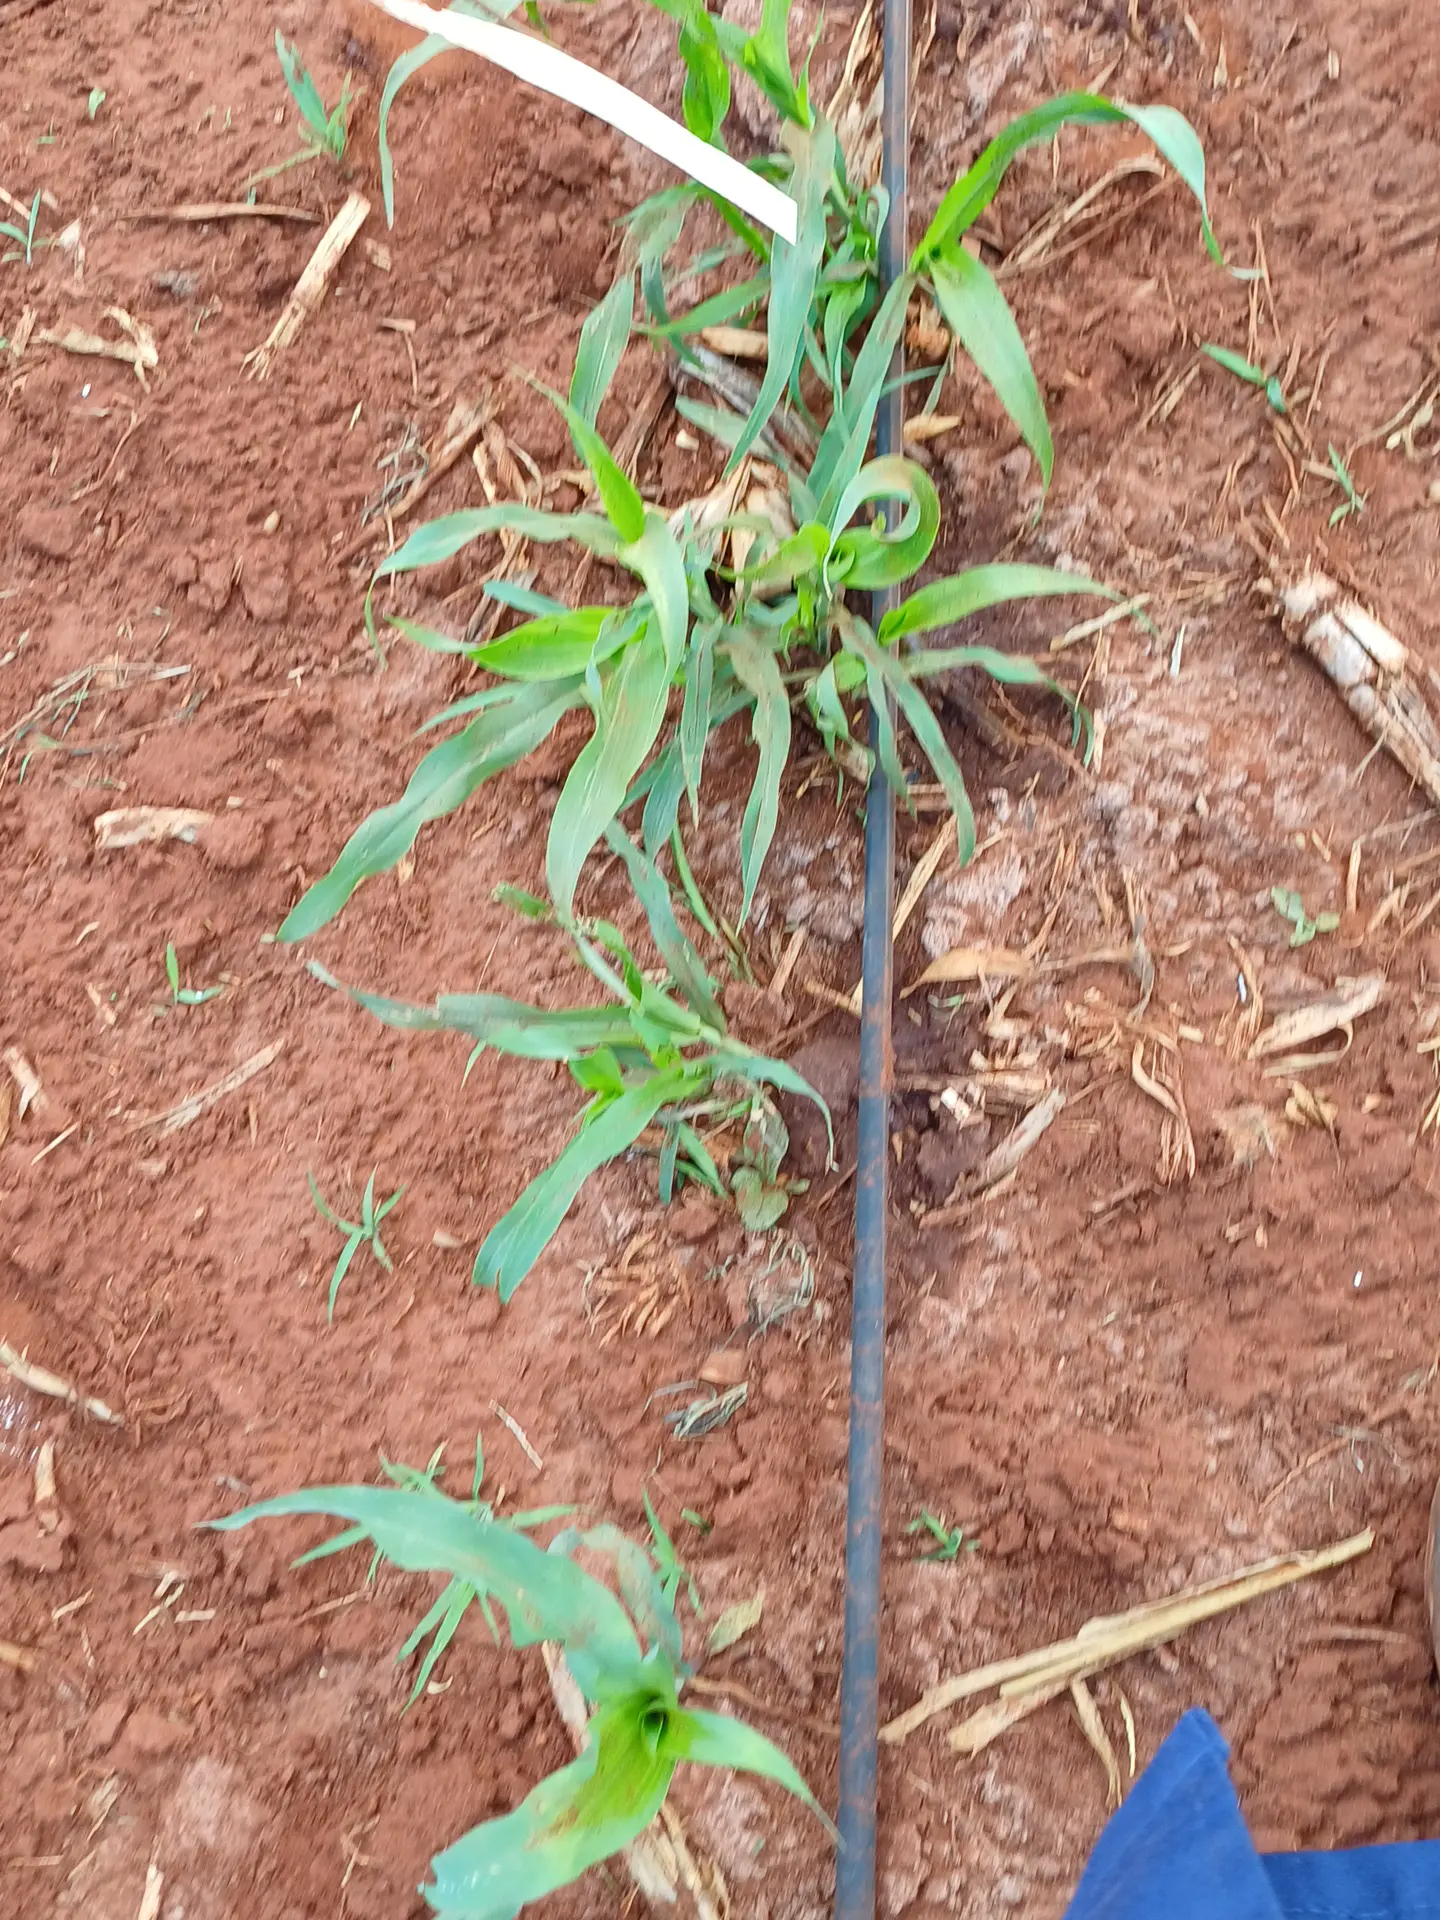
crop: sorghum
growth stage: vegetative
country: Kenya
